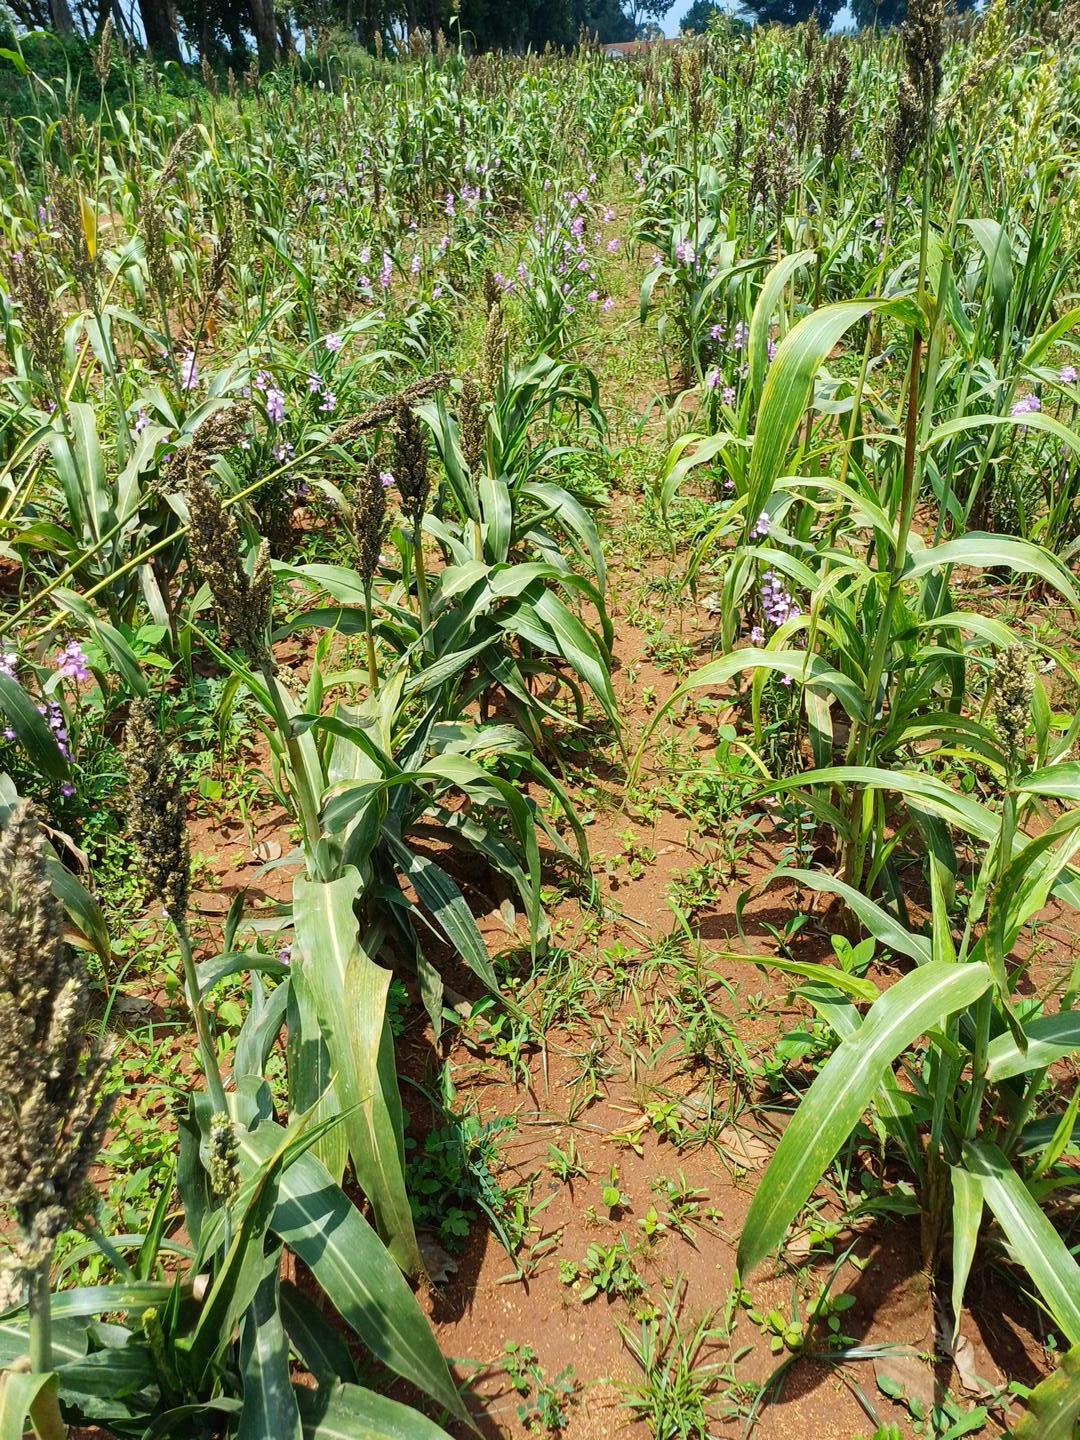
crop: sorghum
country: Kenya
